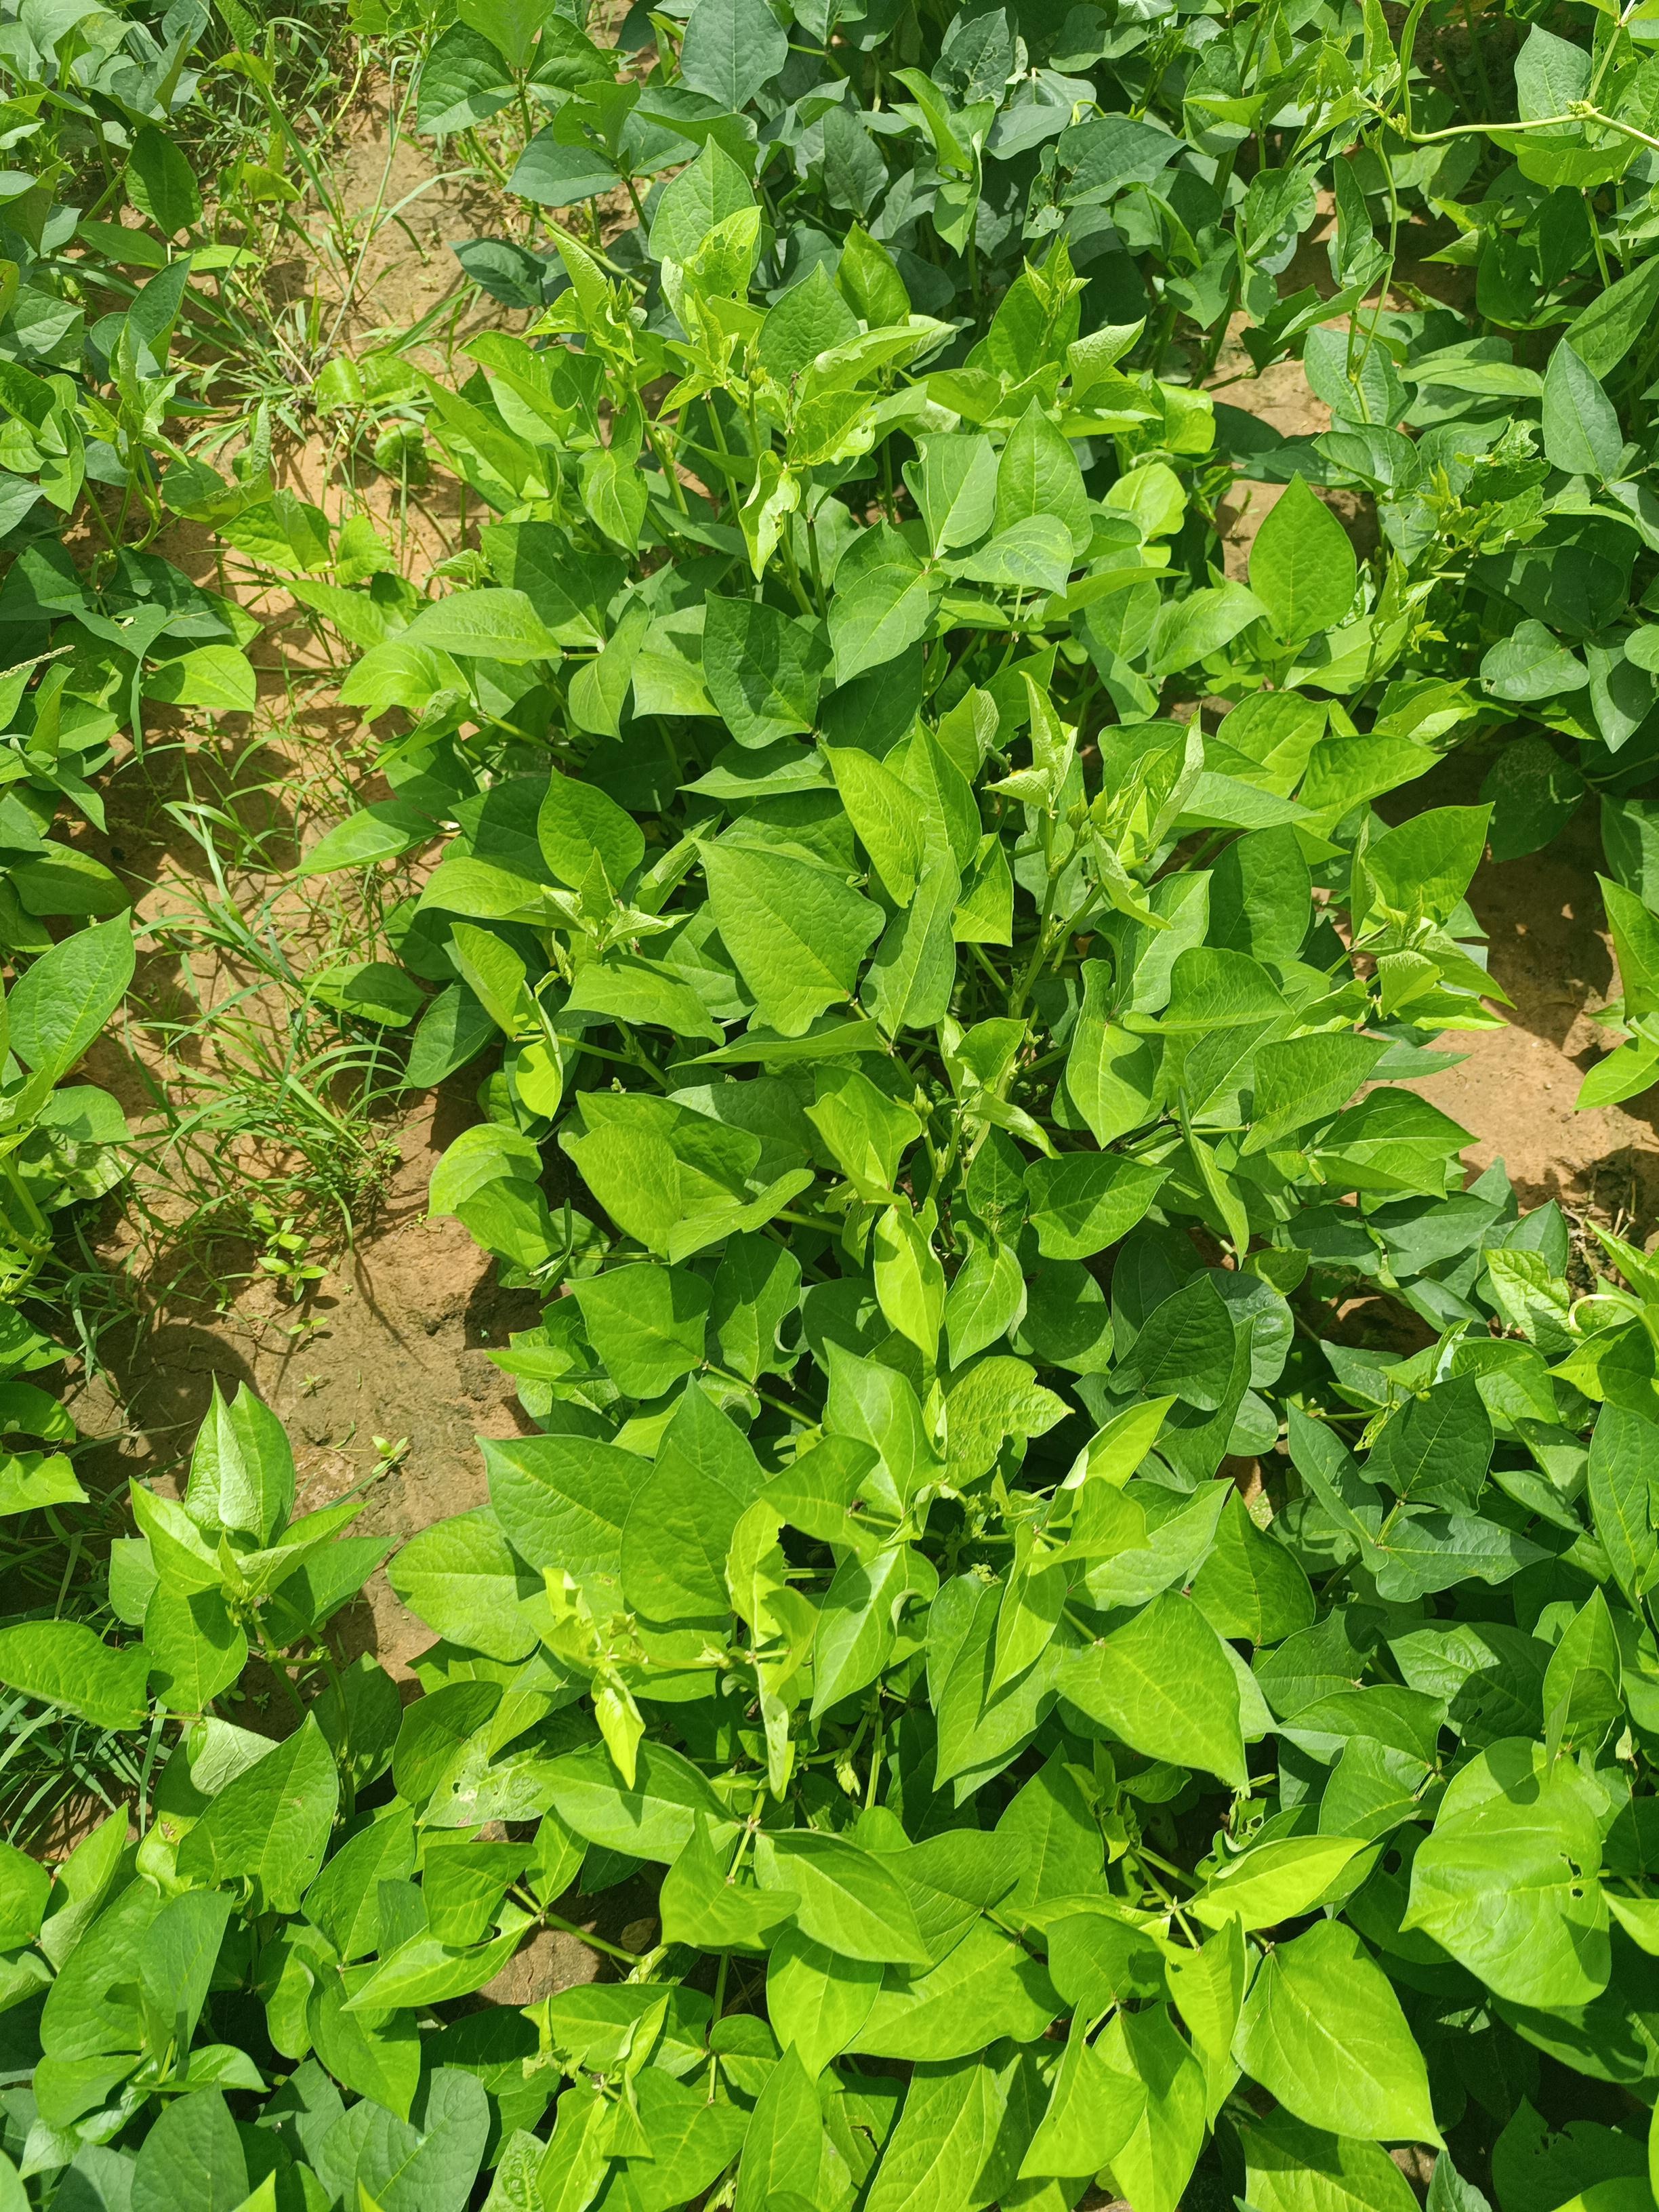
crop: cowpea
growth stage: vegetative
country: Nigeria
